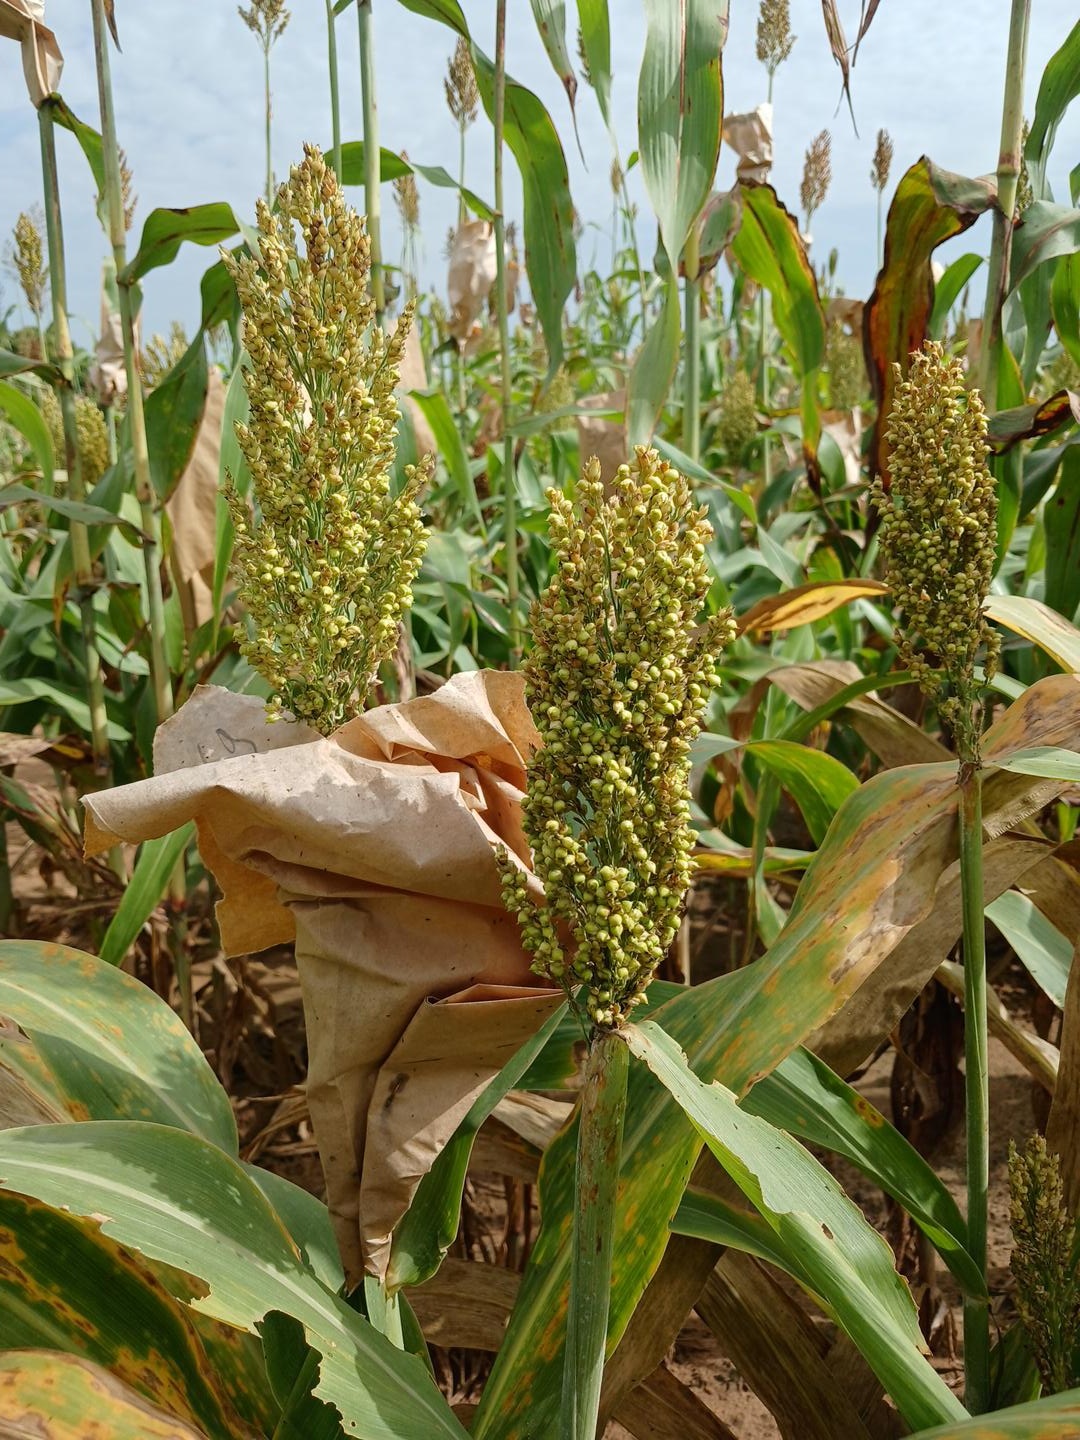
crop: sorghum
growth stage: filling grain
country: Senegal
